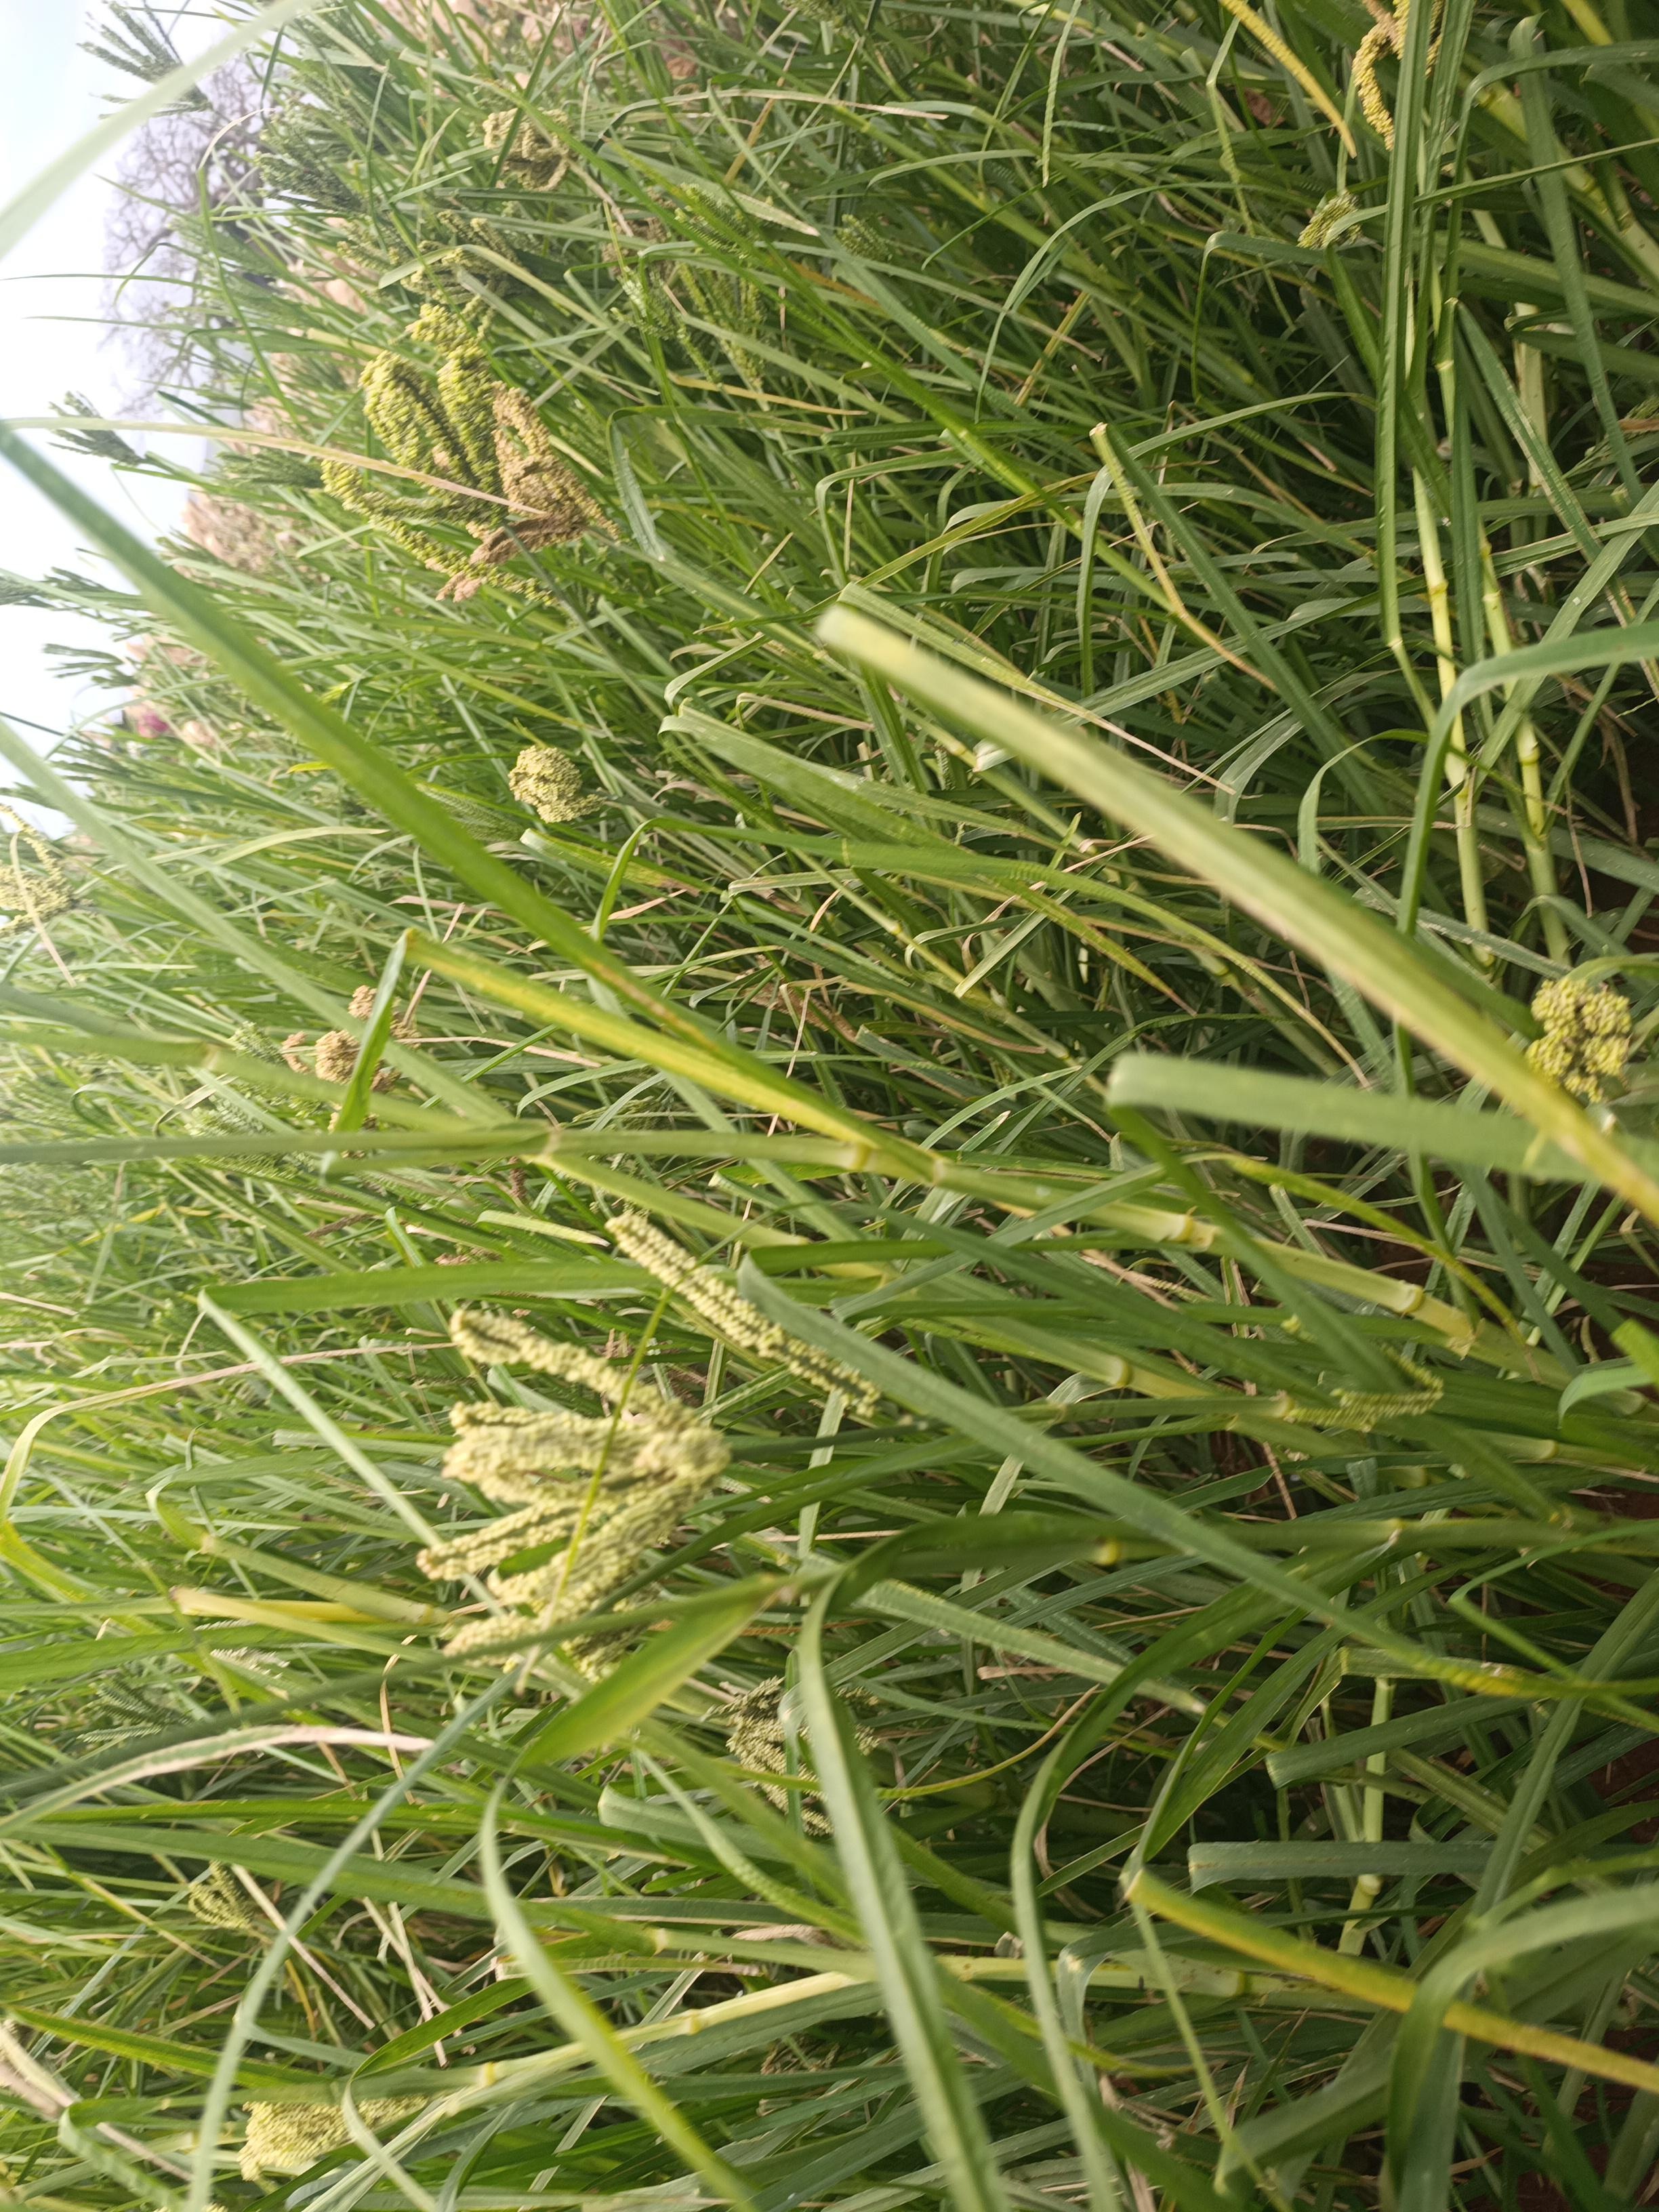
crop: finger millet
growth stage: filling grain
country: Kenya
